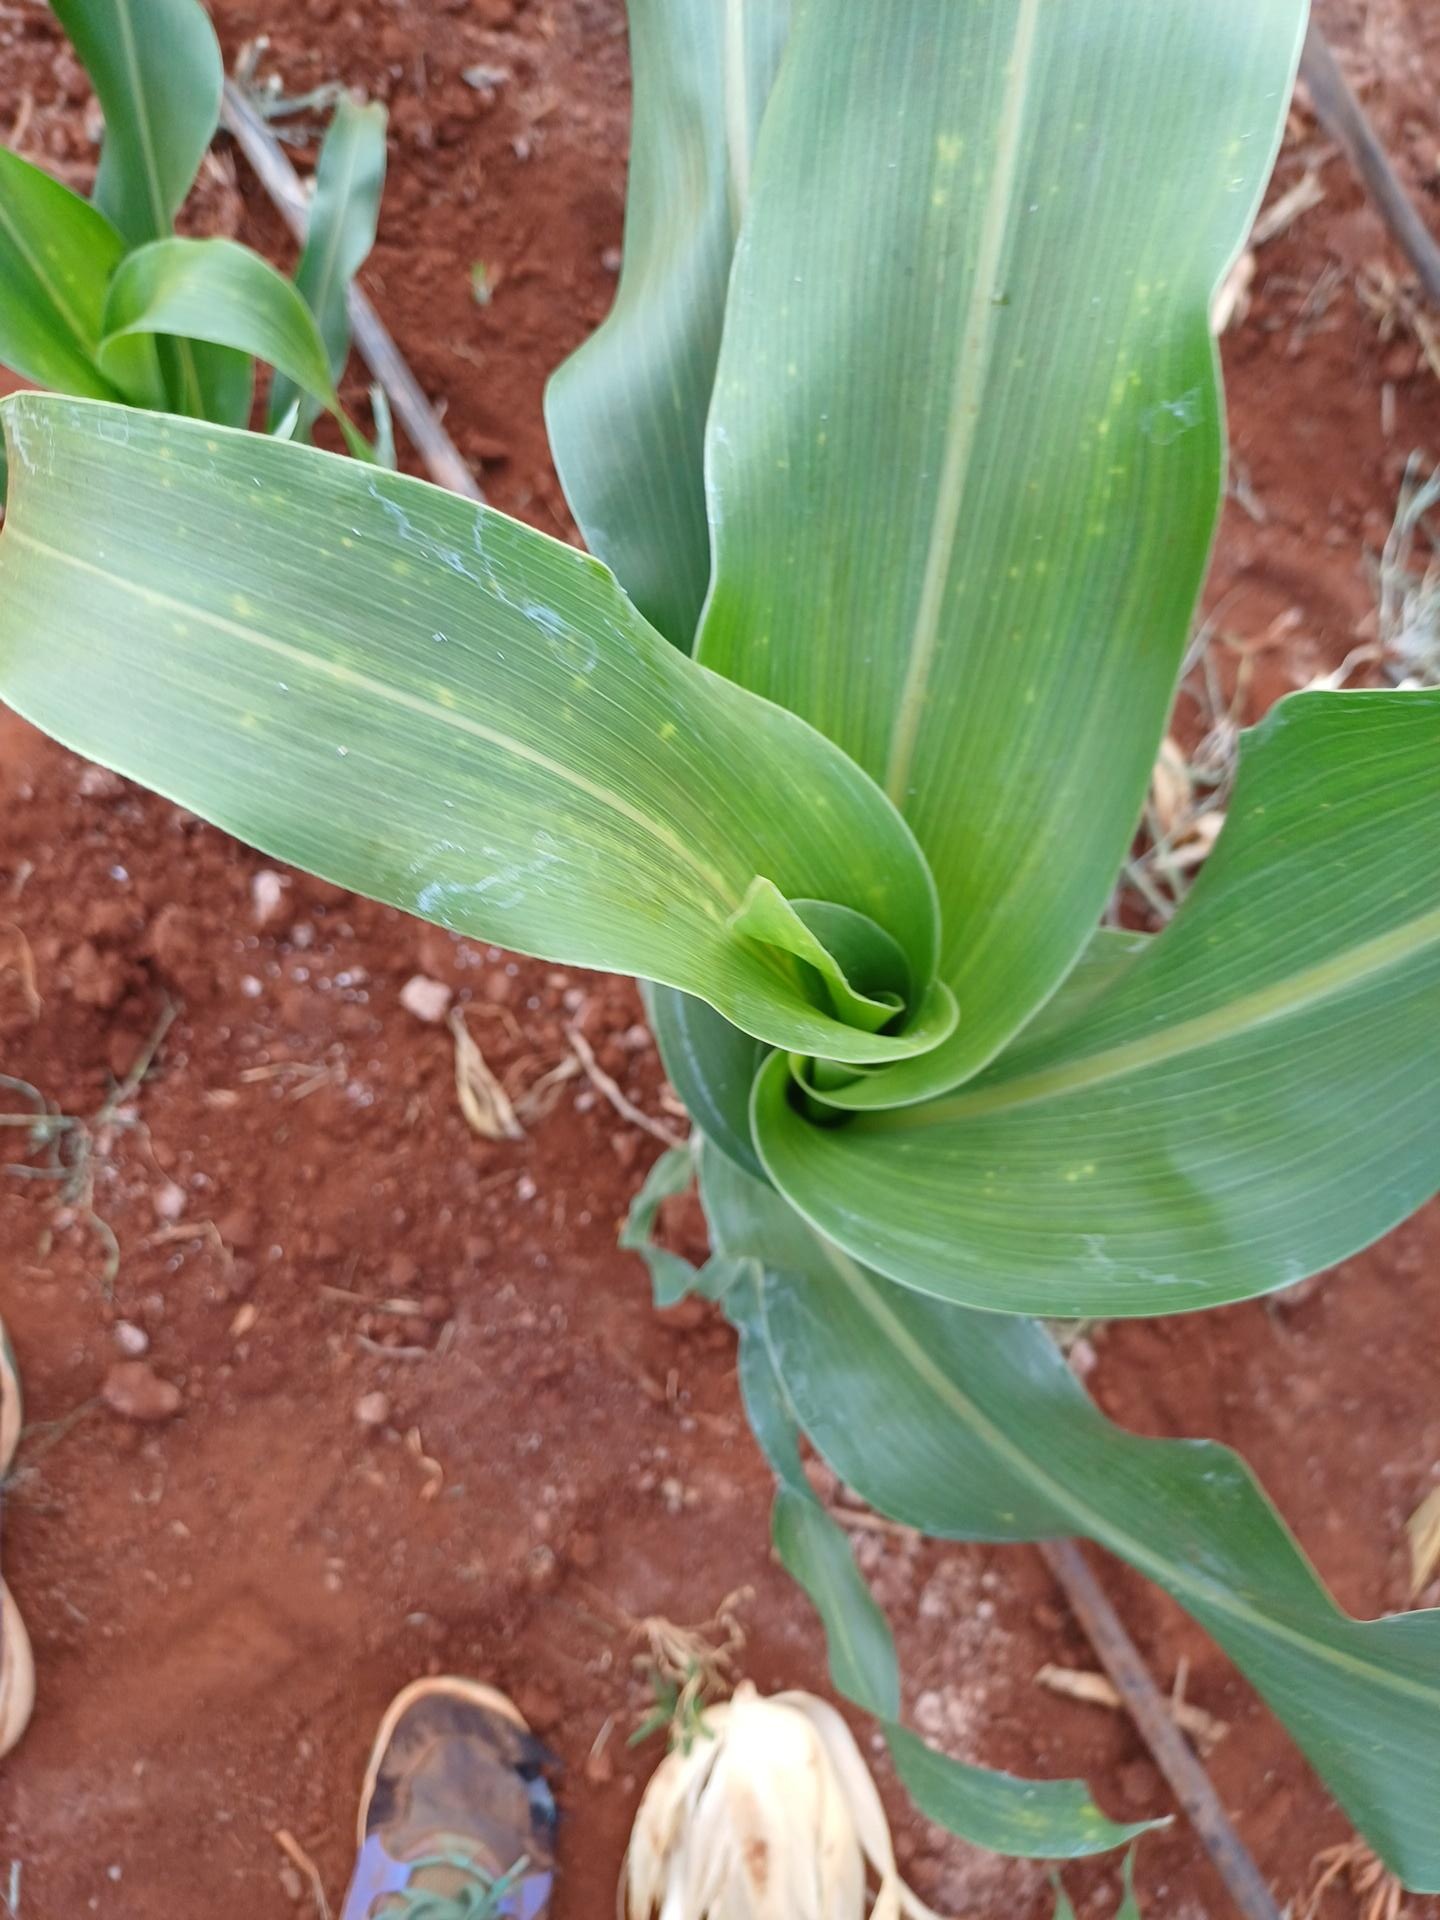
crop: sorghum
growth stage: vegetative
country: Kenya
